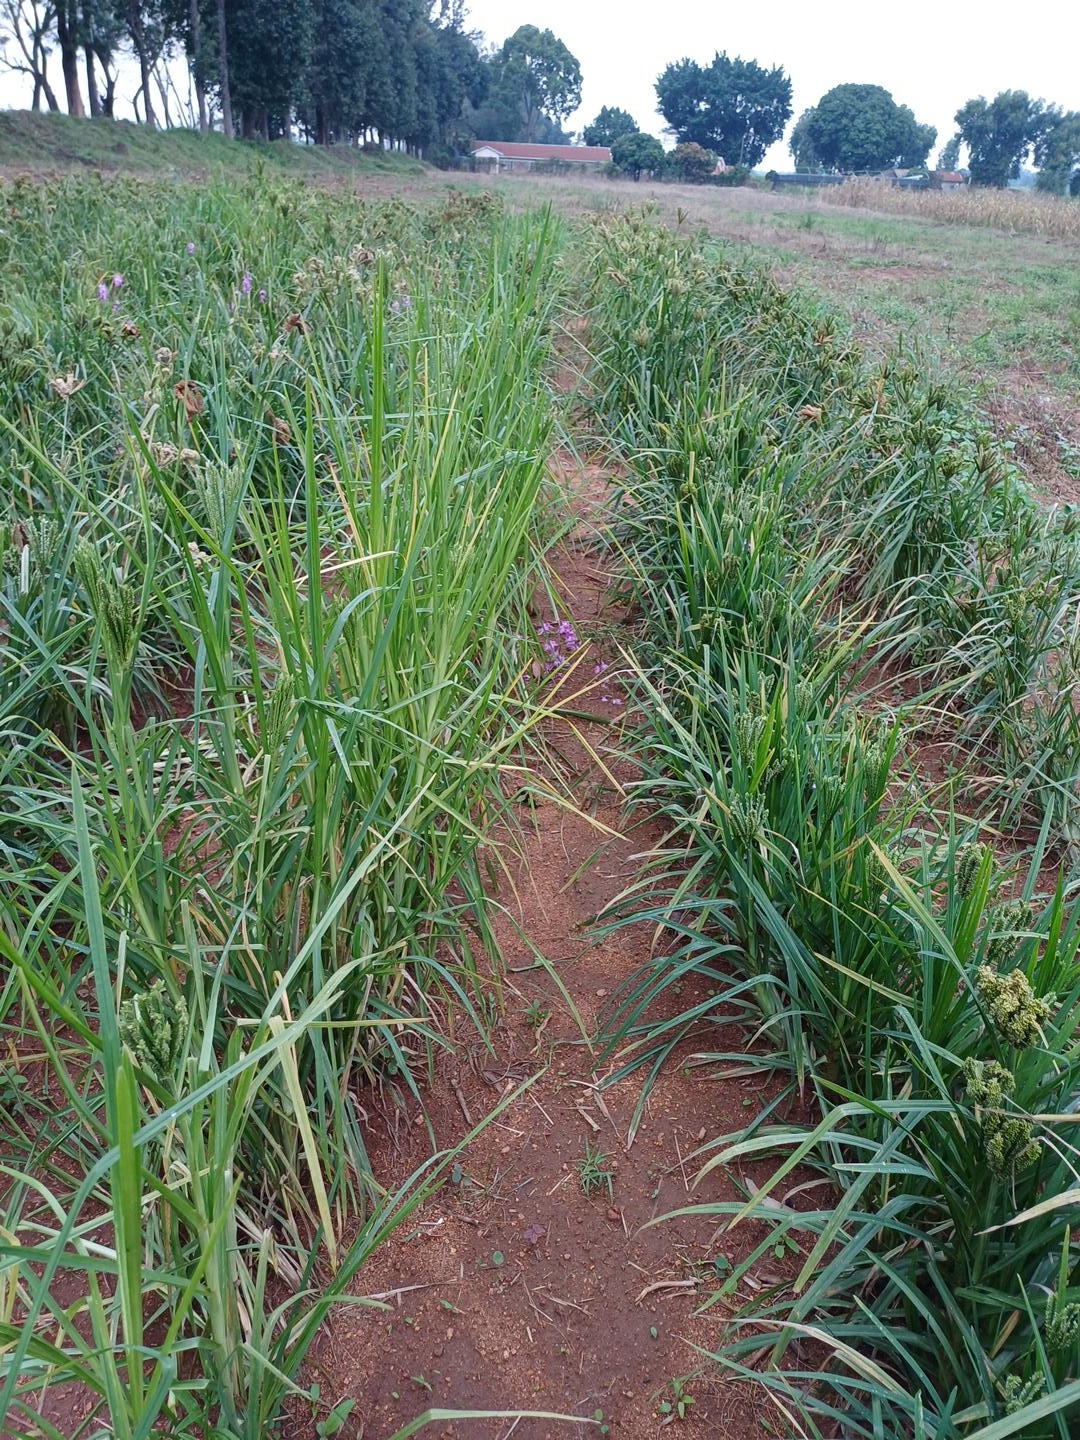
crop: finger millet
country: Kenya
